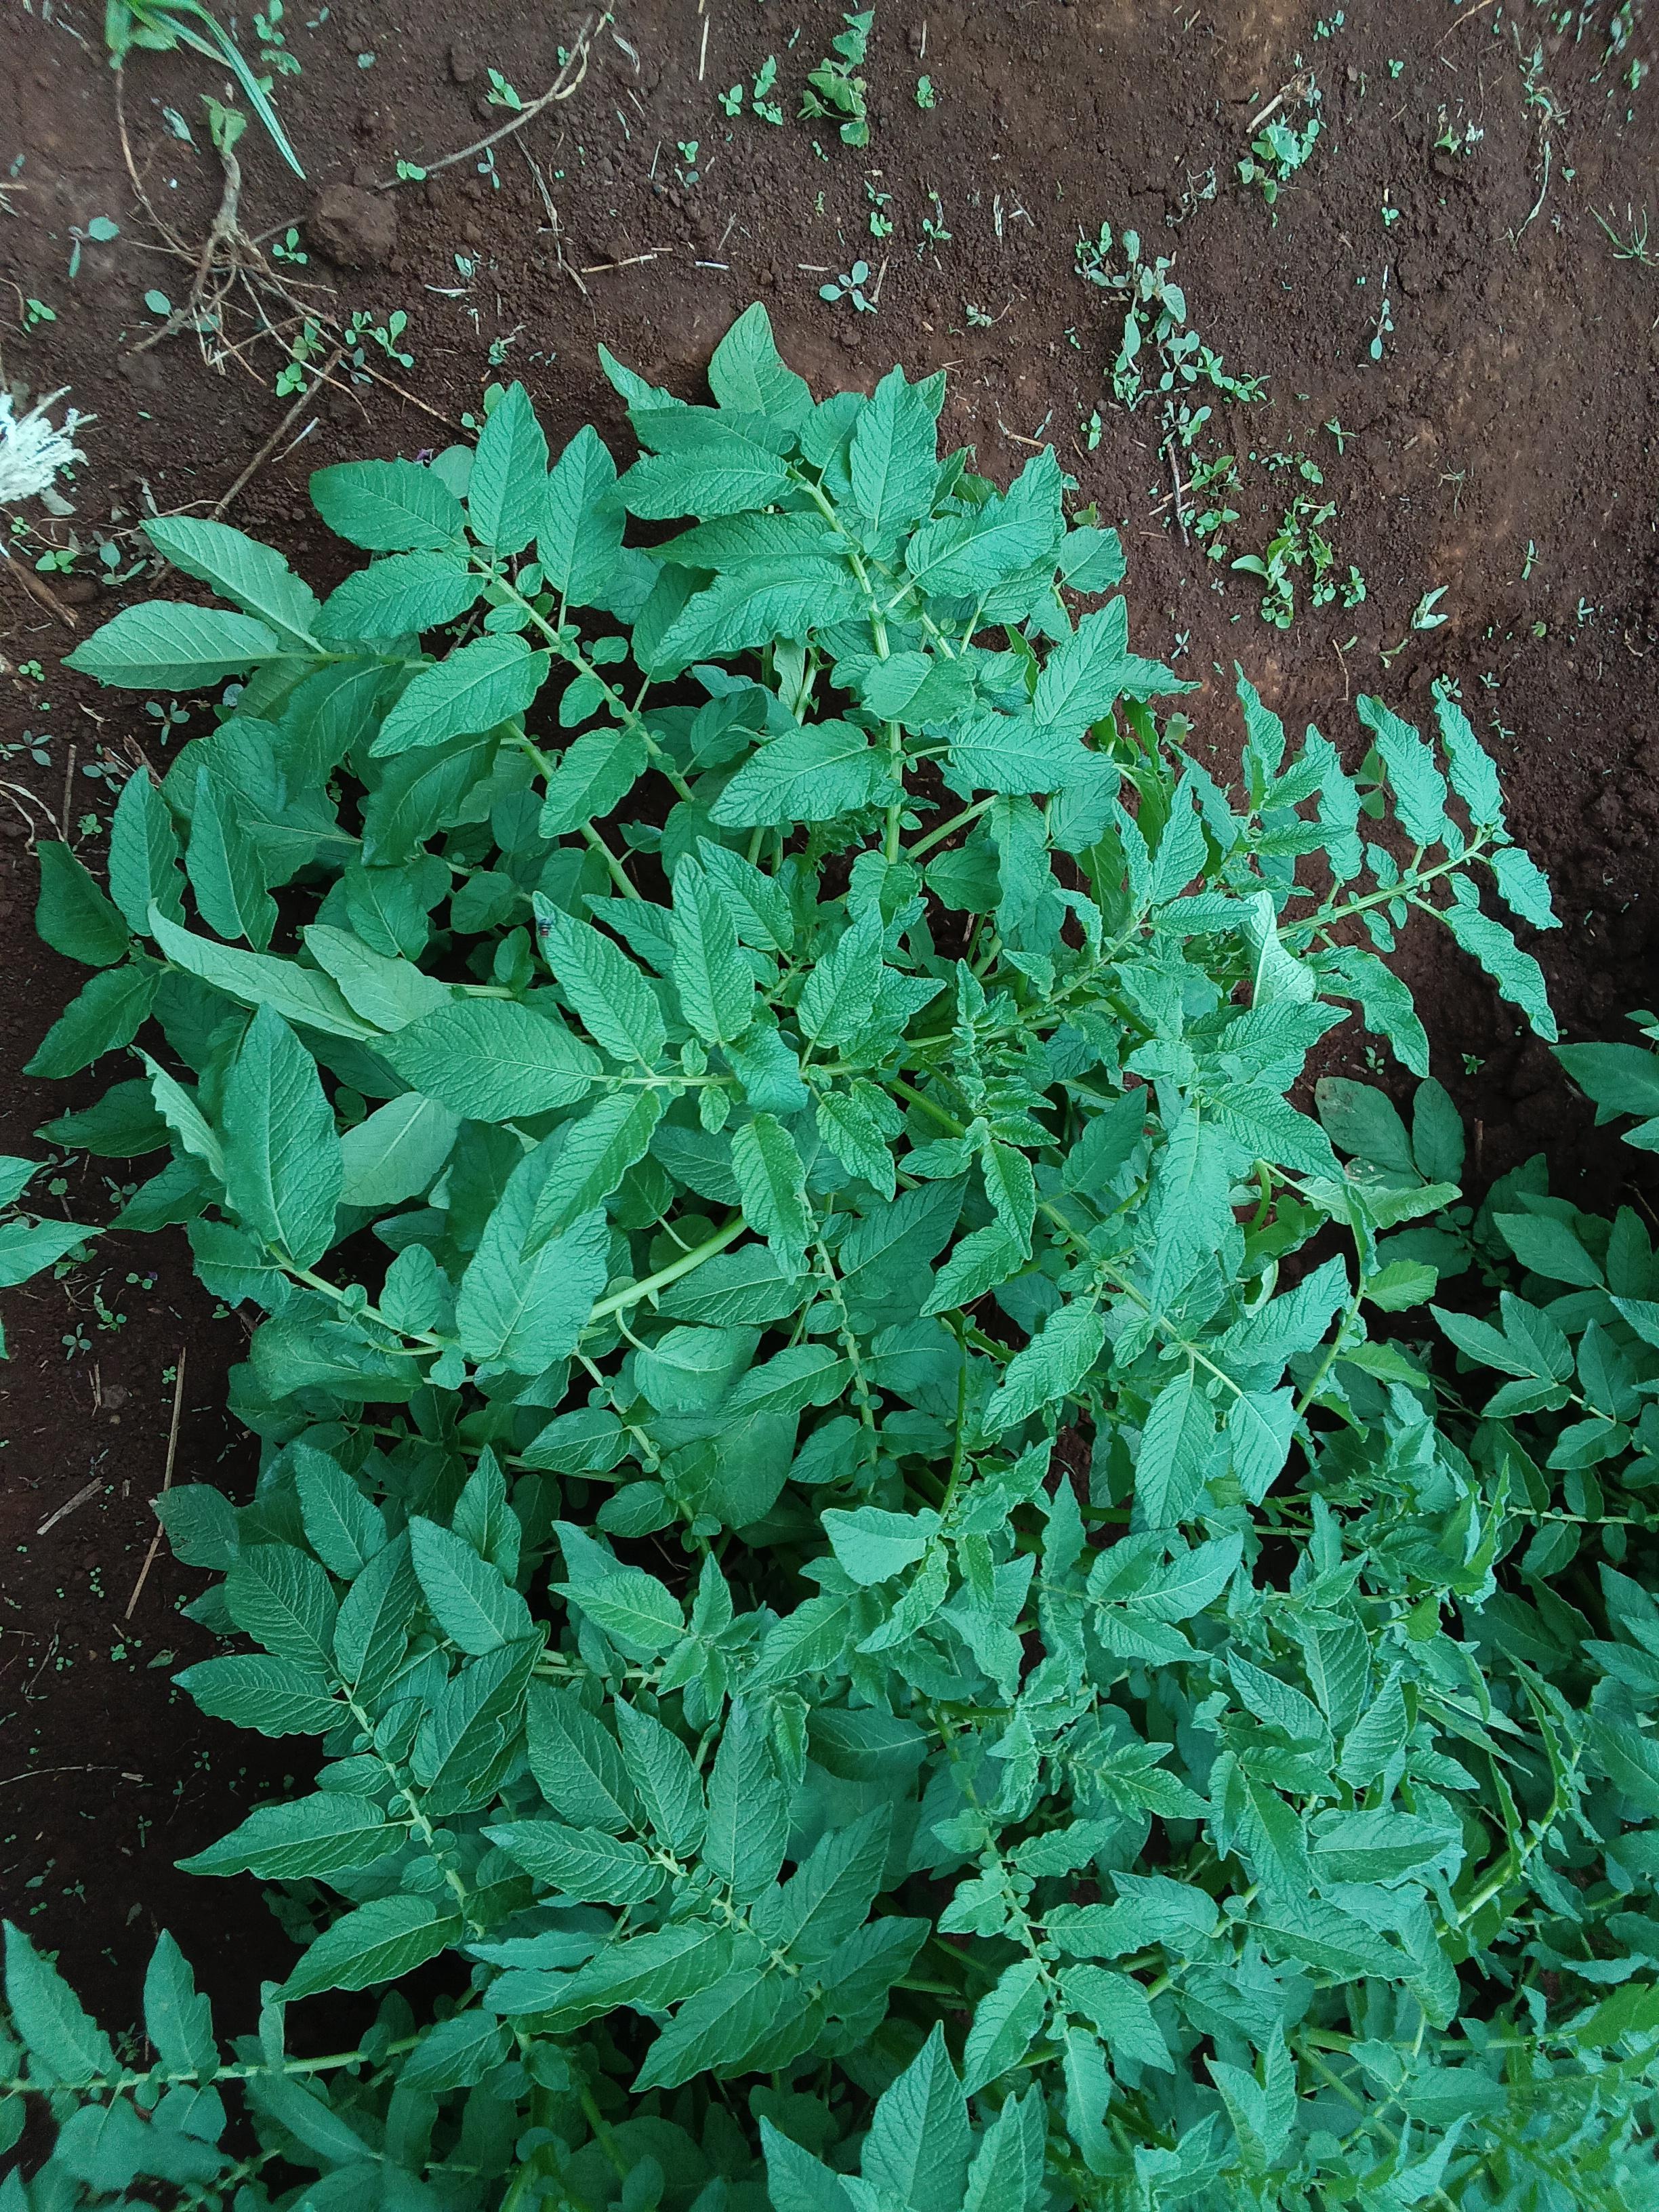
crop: potato
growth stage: vegetative
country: Kenya
